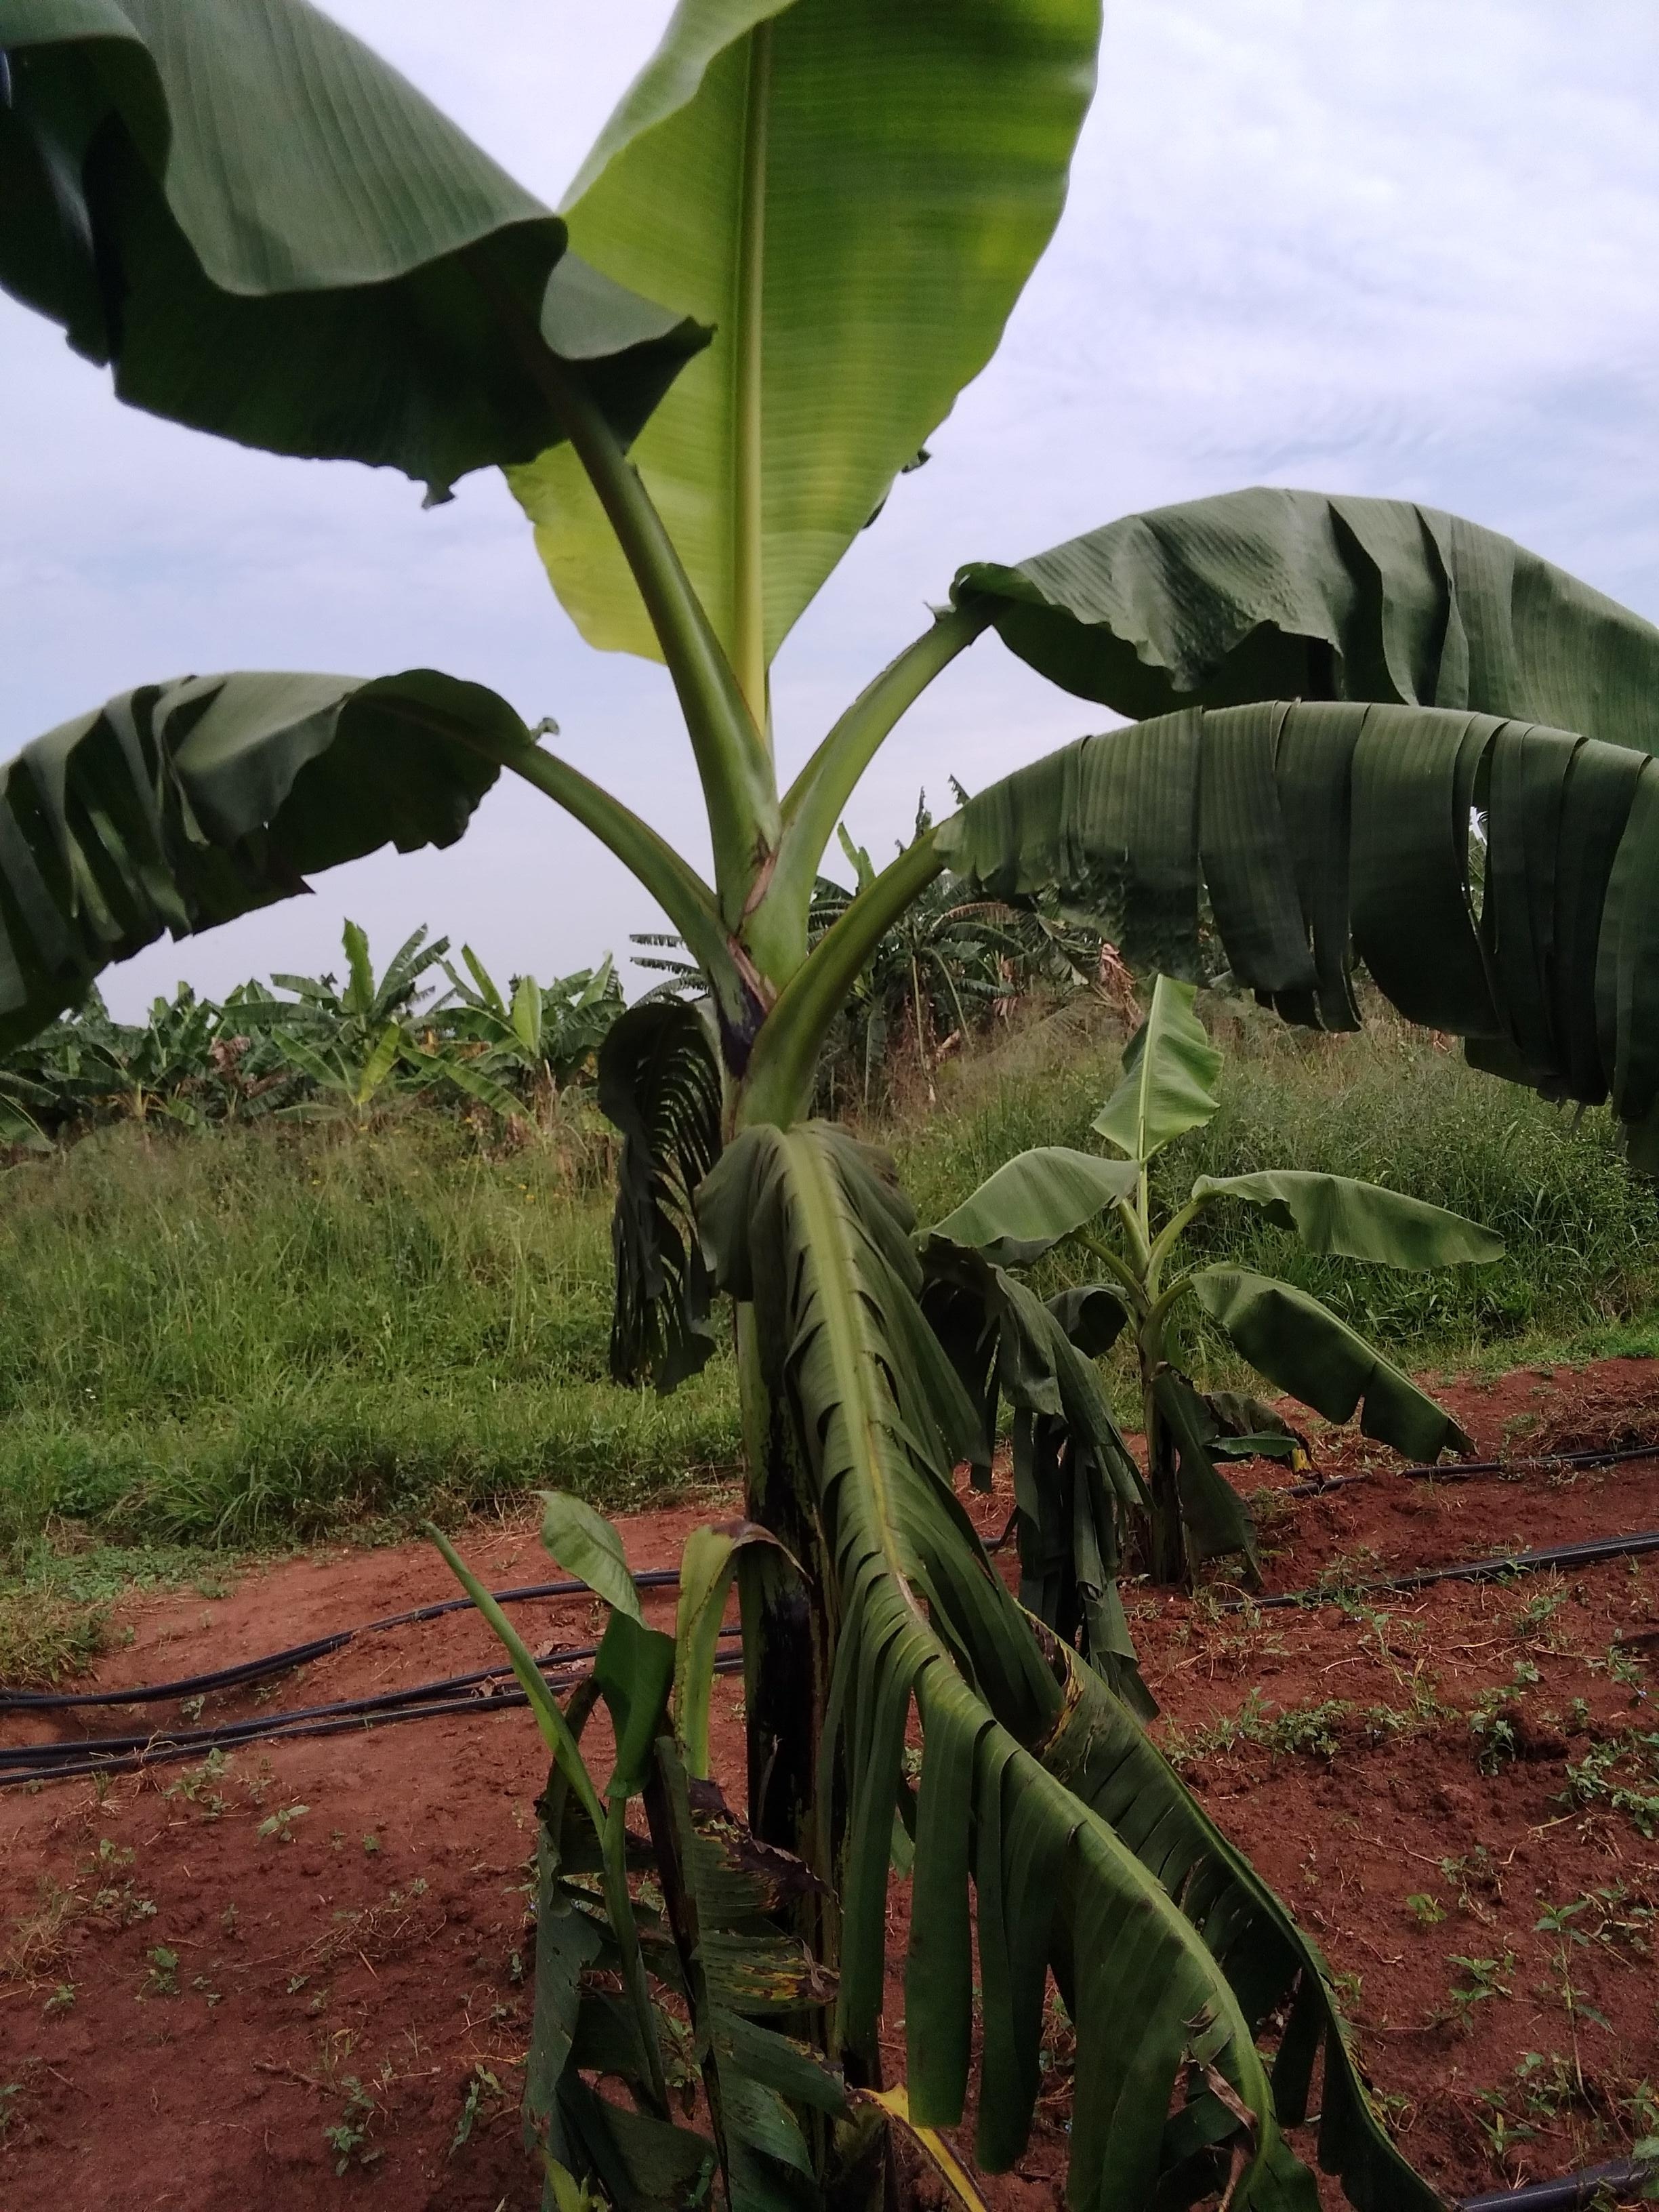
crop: banana
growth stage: vegetative
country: Uganda
